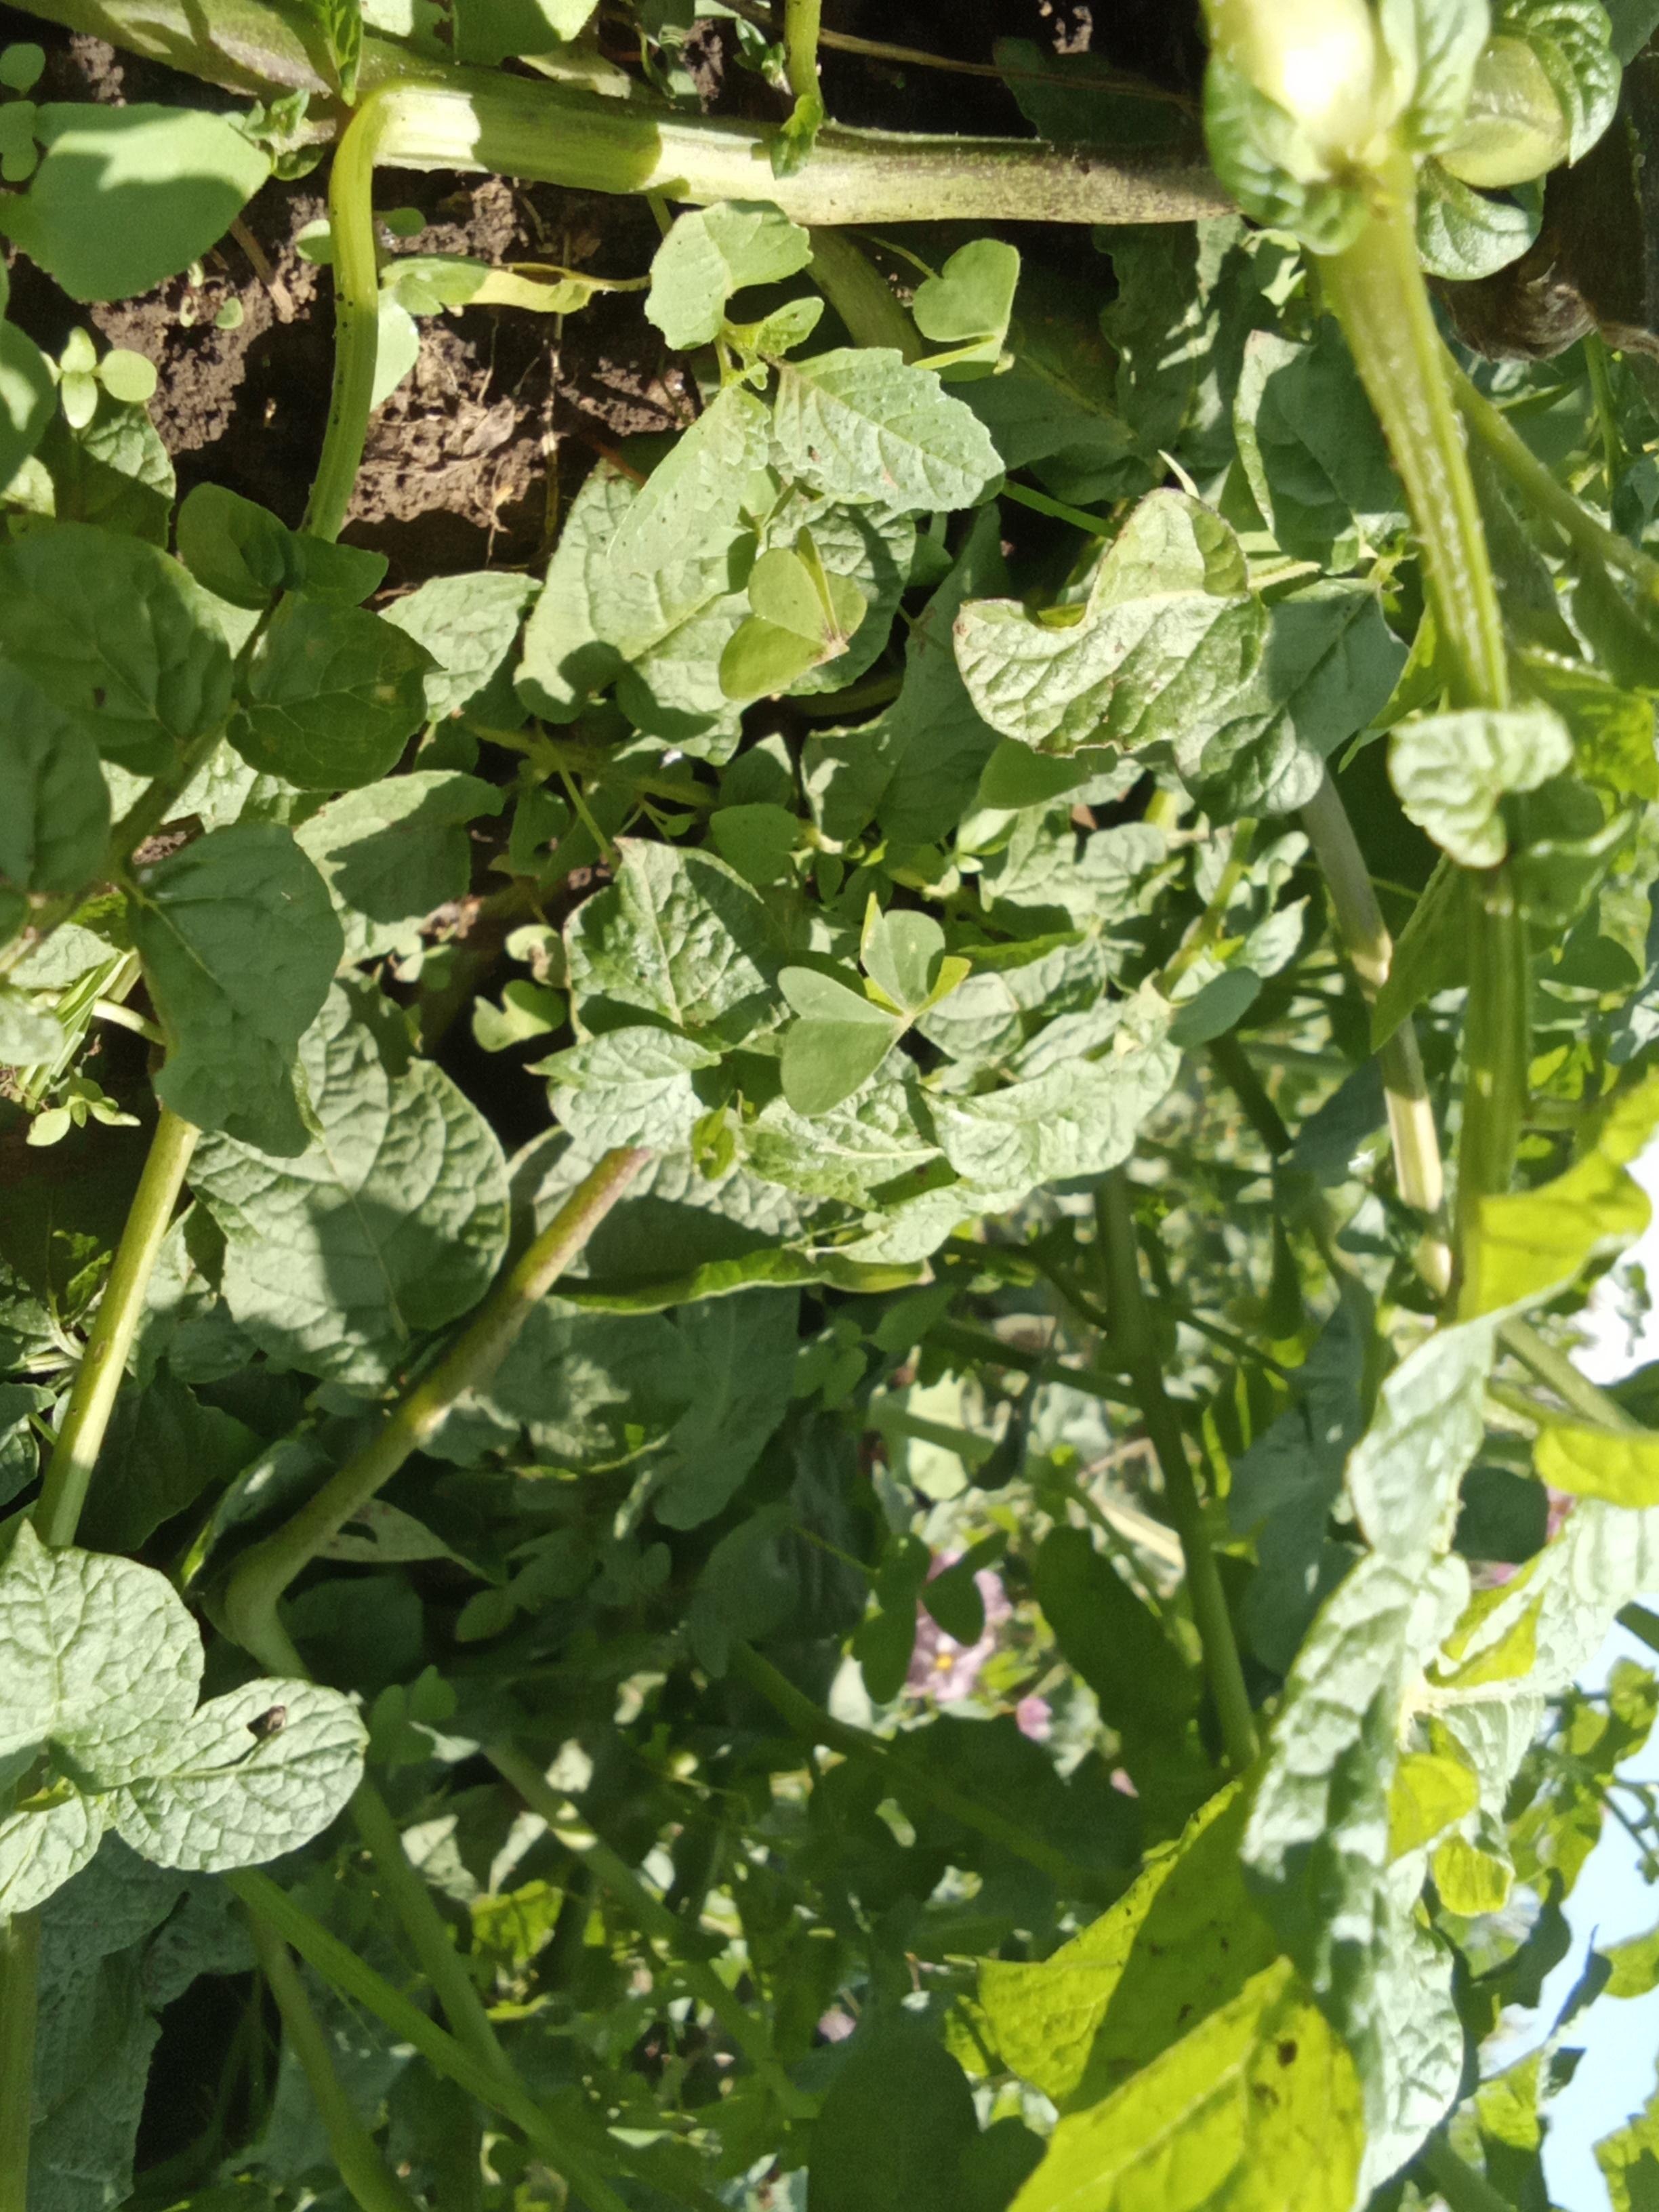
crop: potato
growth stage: vegetative
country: Kenya
